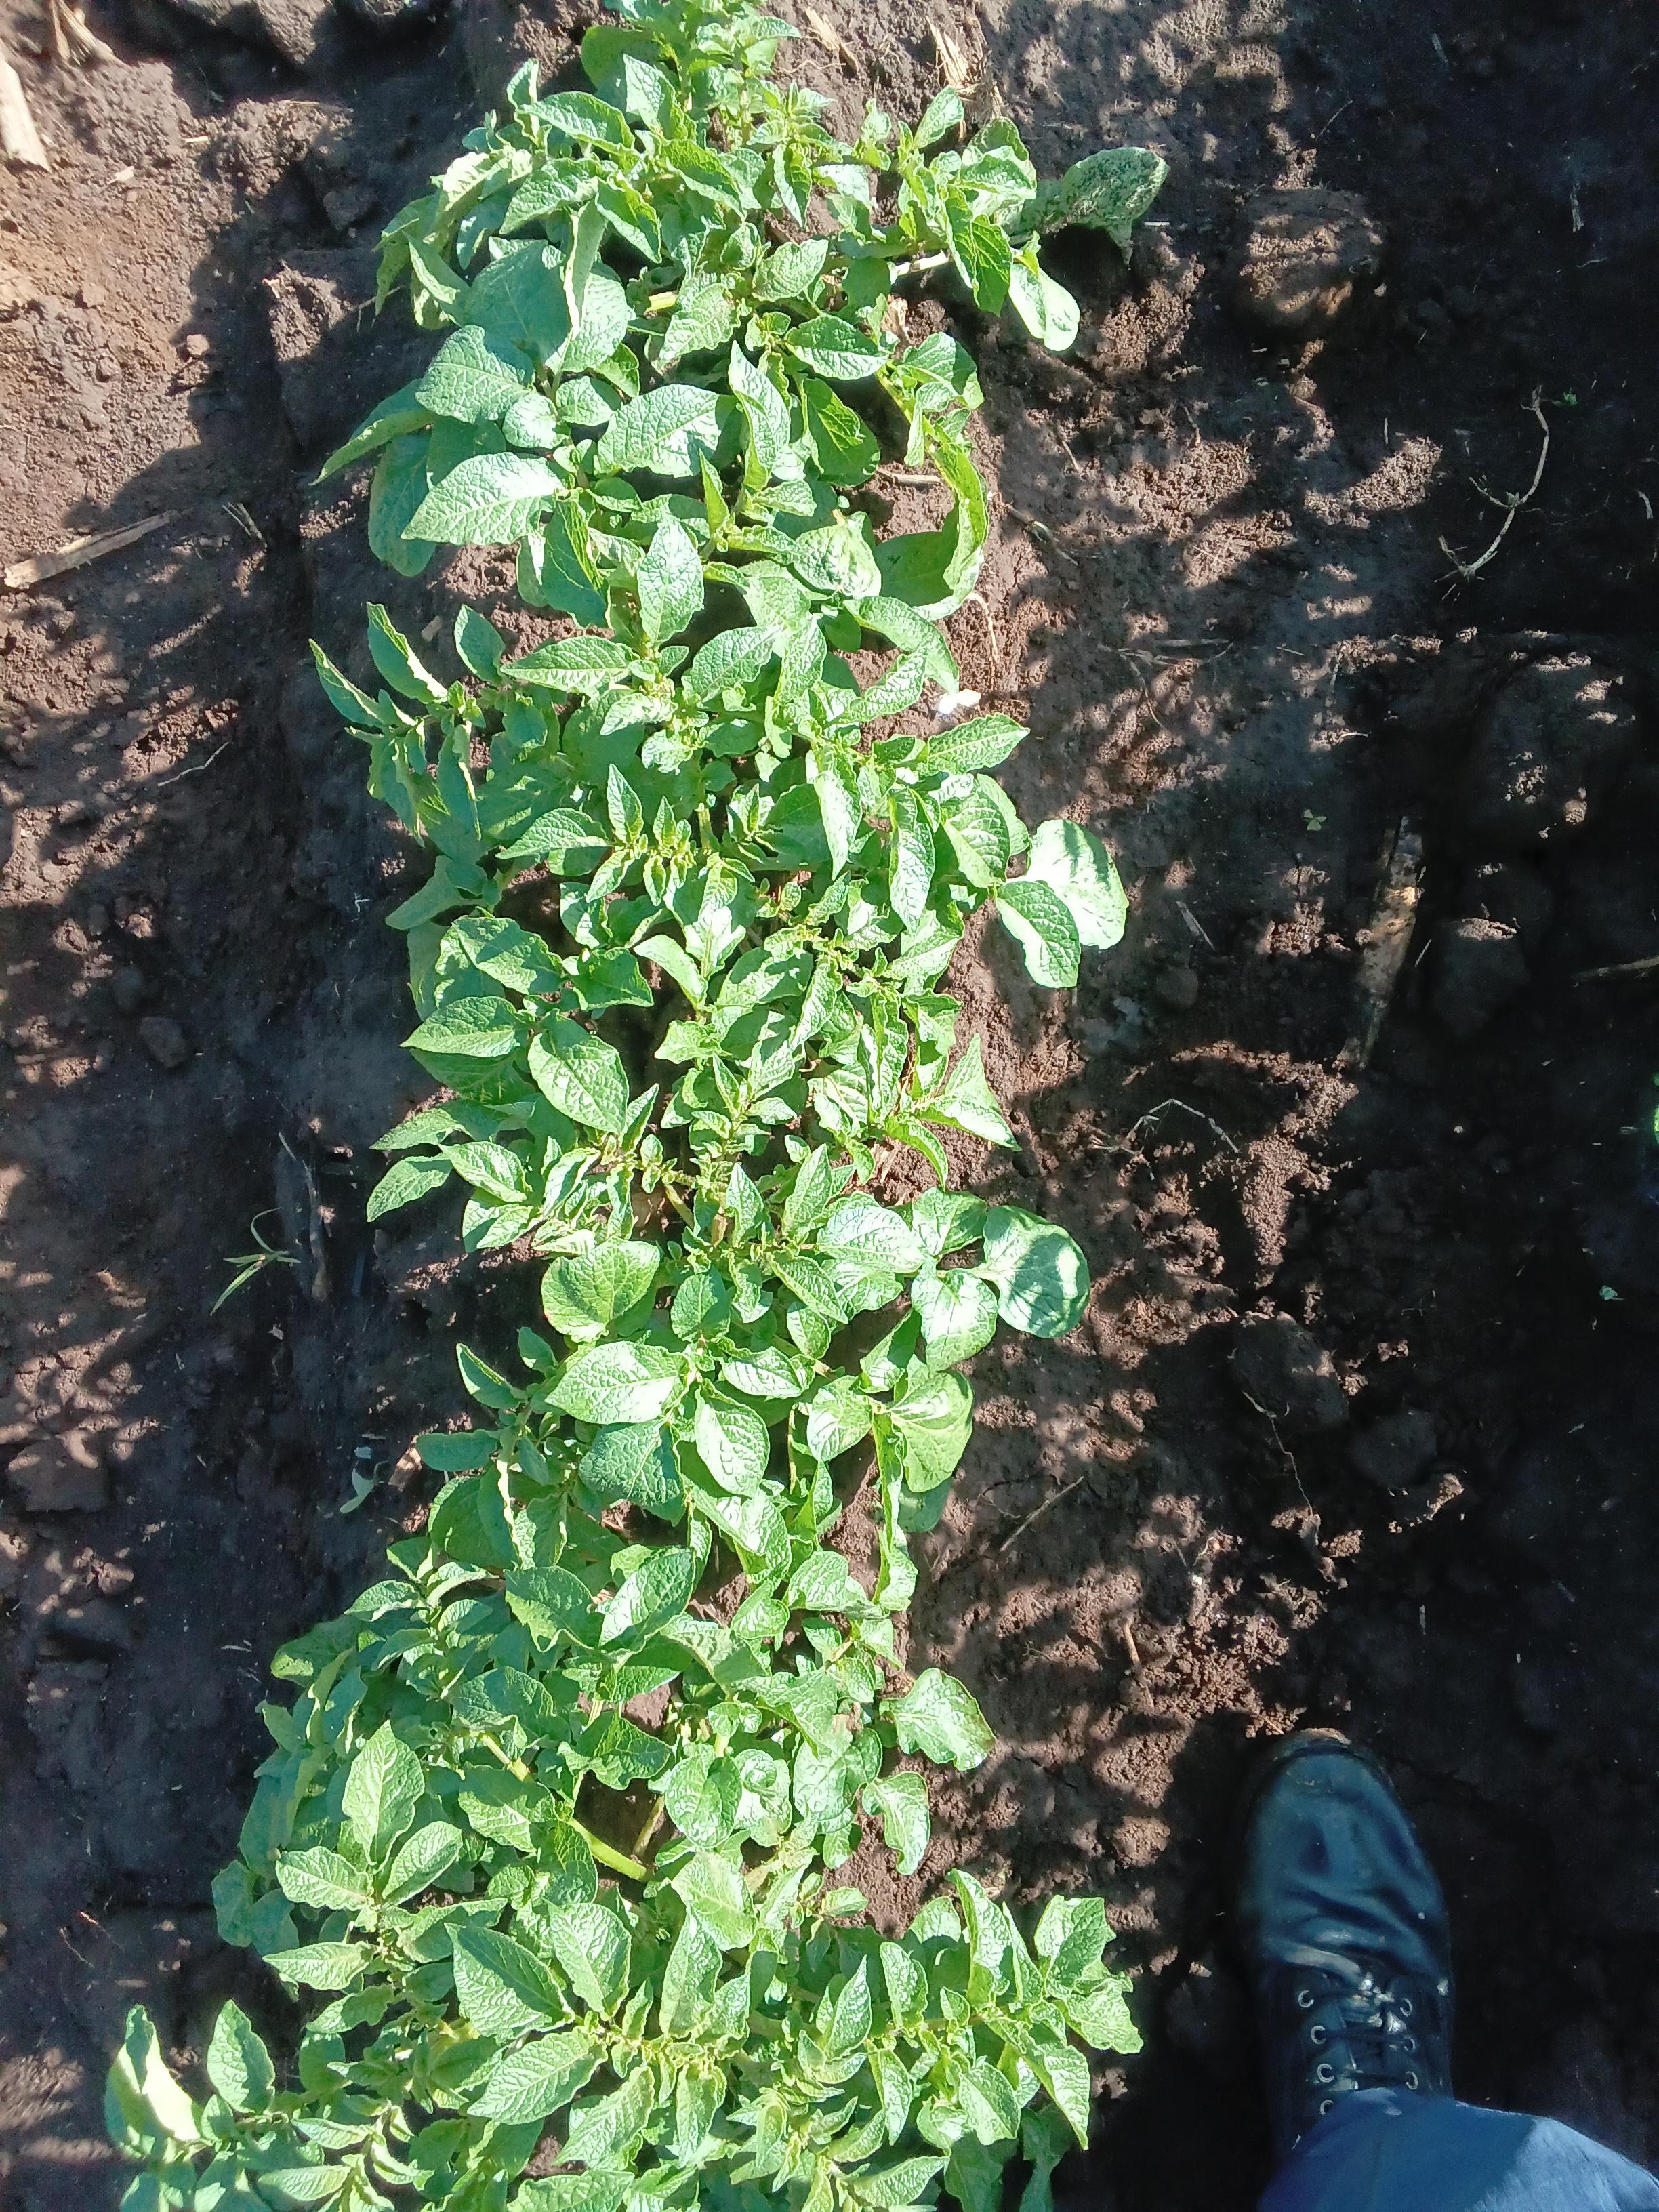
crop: potato
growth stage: vegetative
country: Kenya
